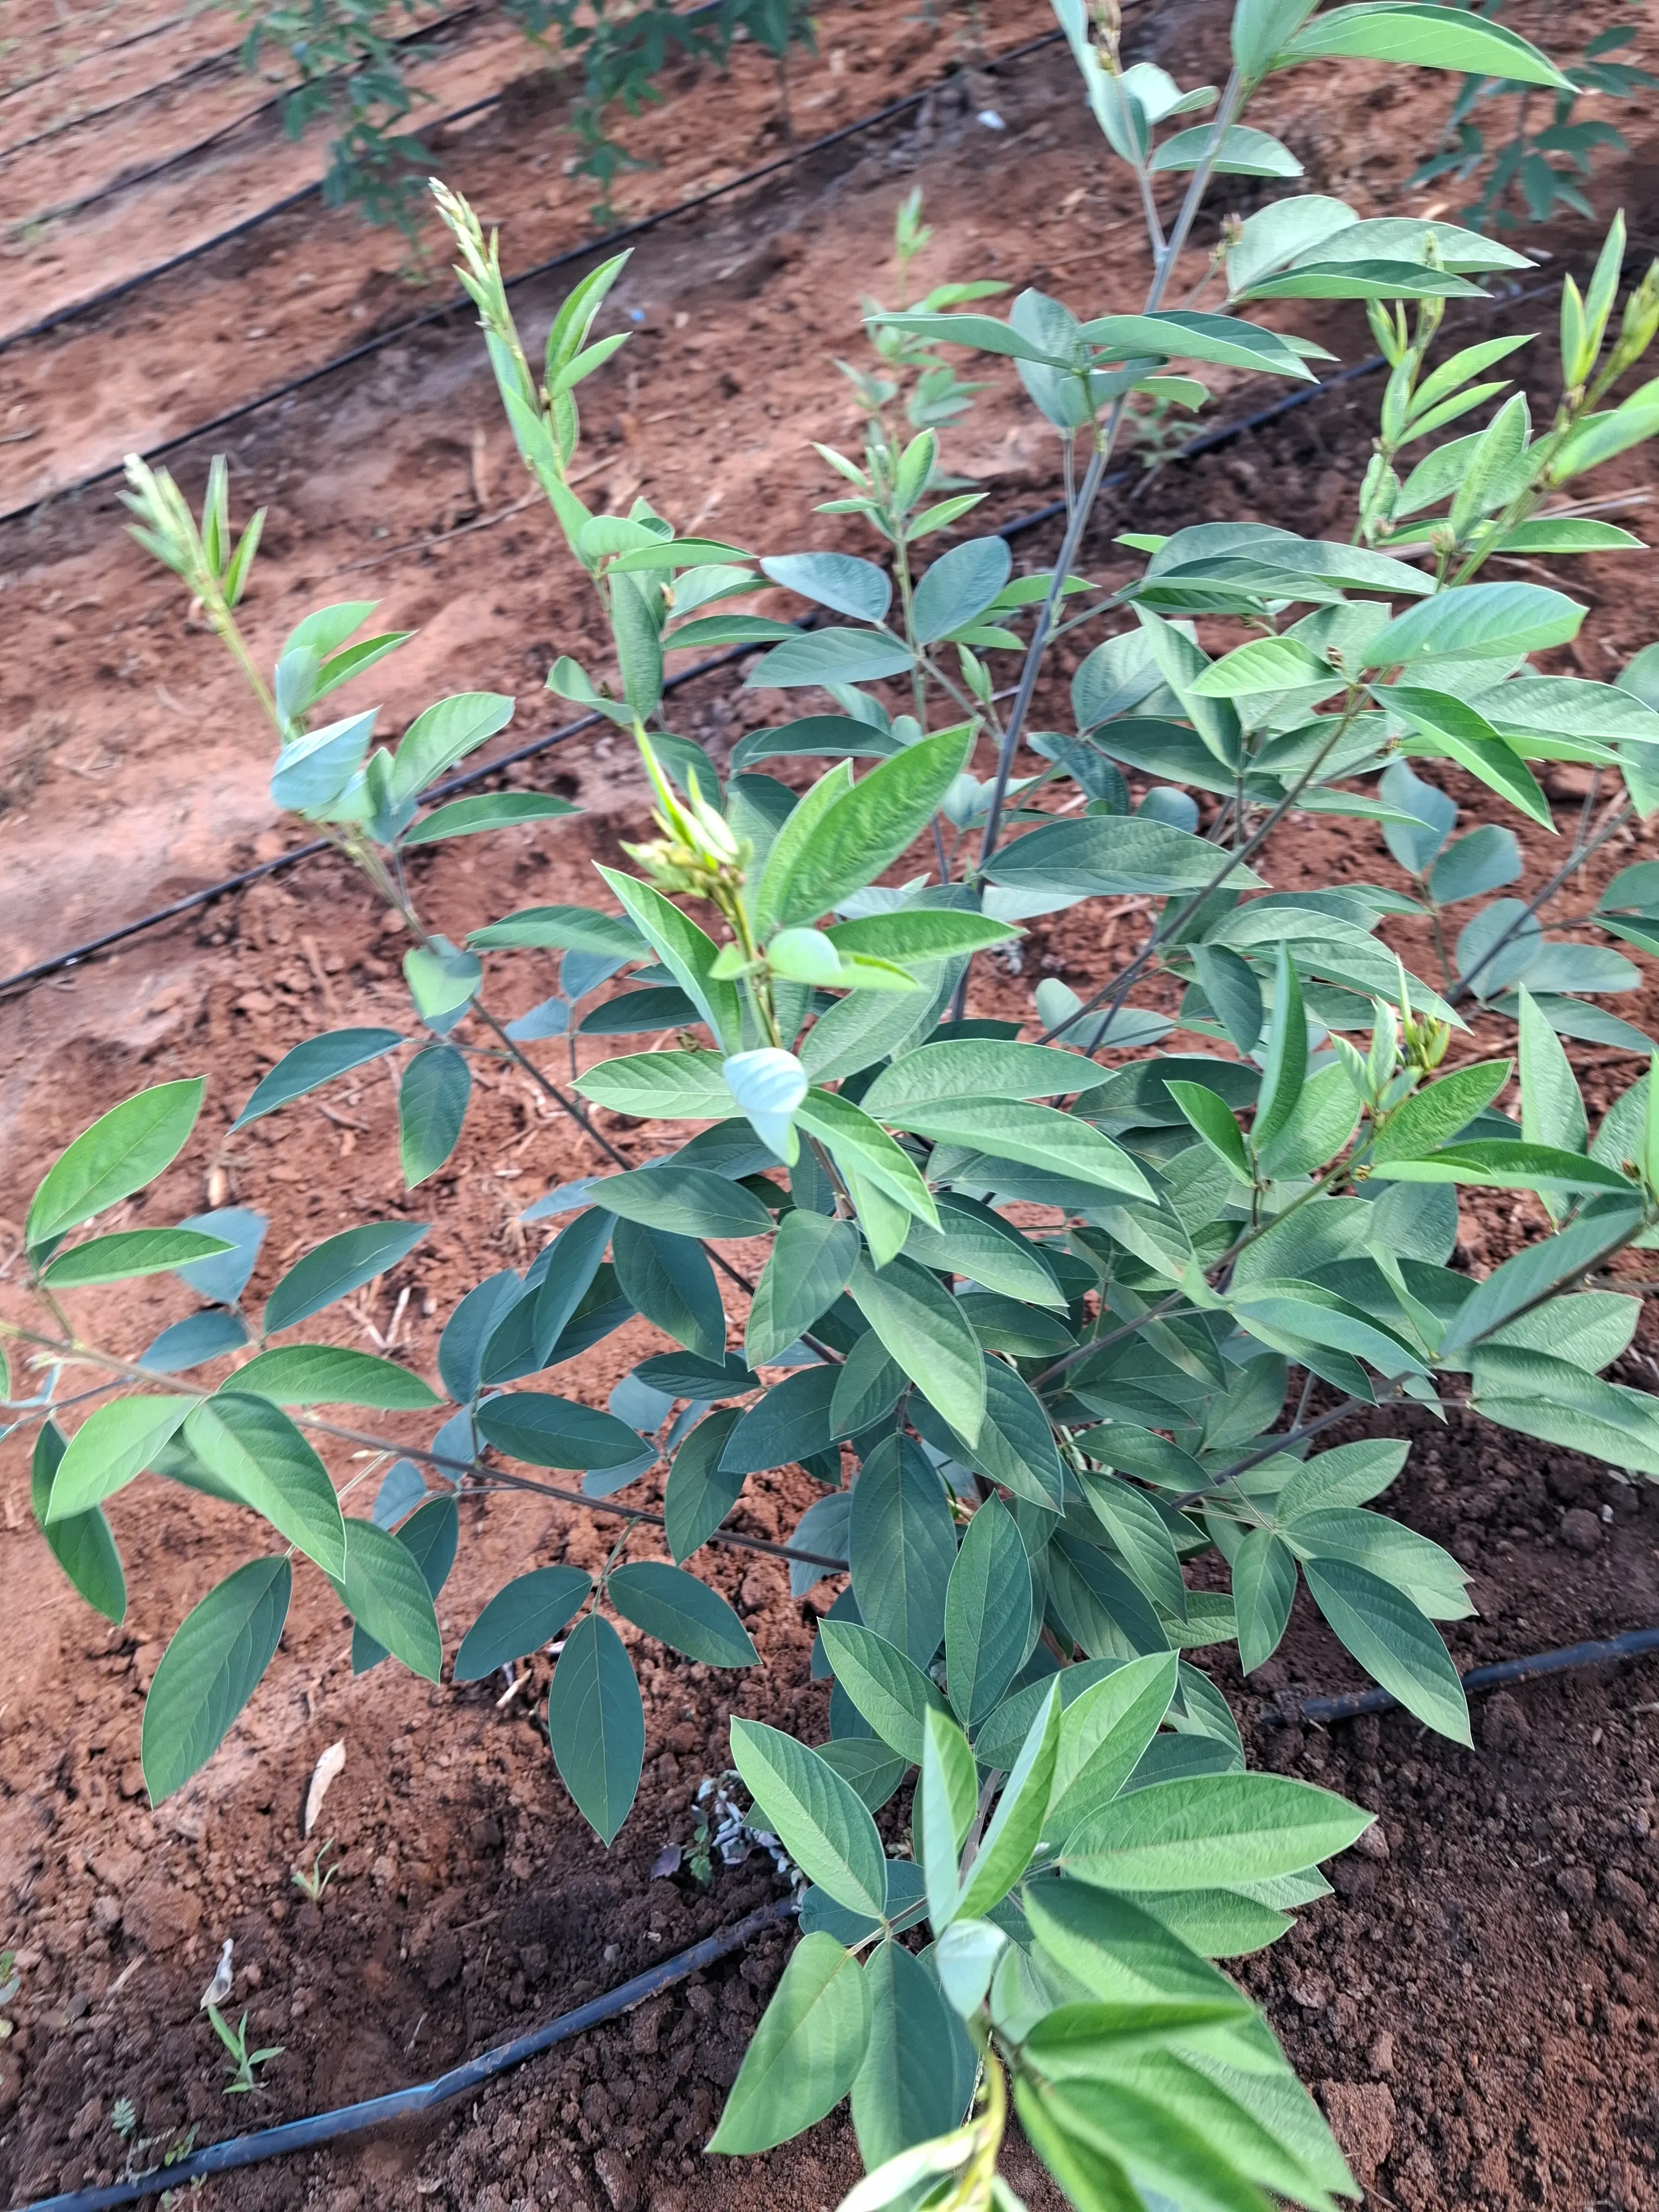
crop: pigeonpea
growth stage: flowering
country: Kenya
